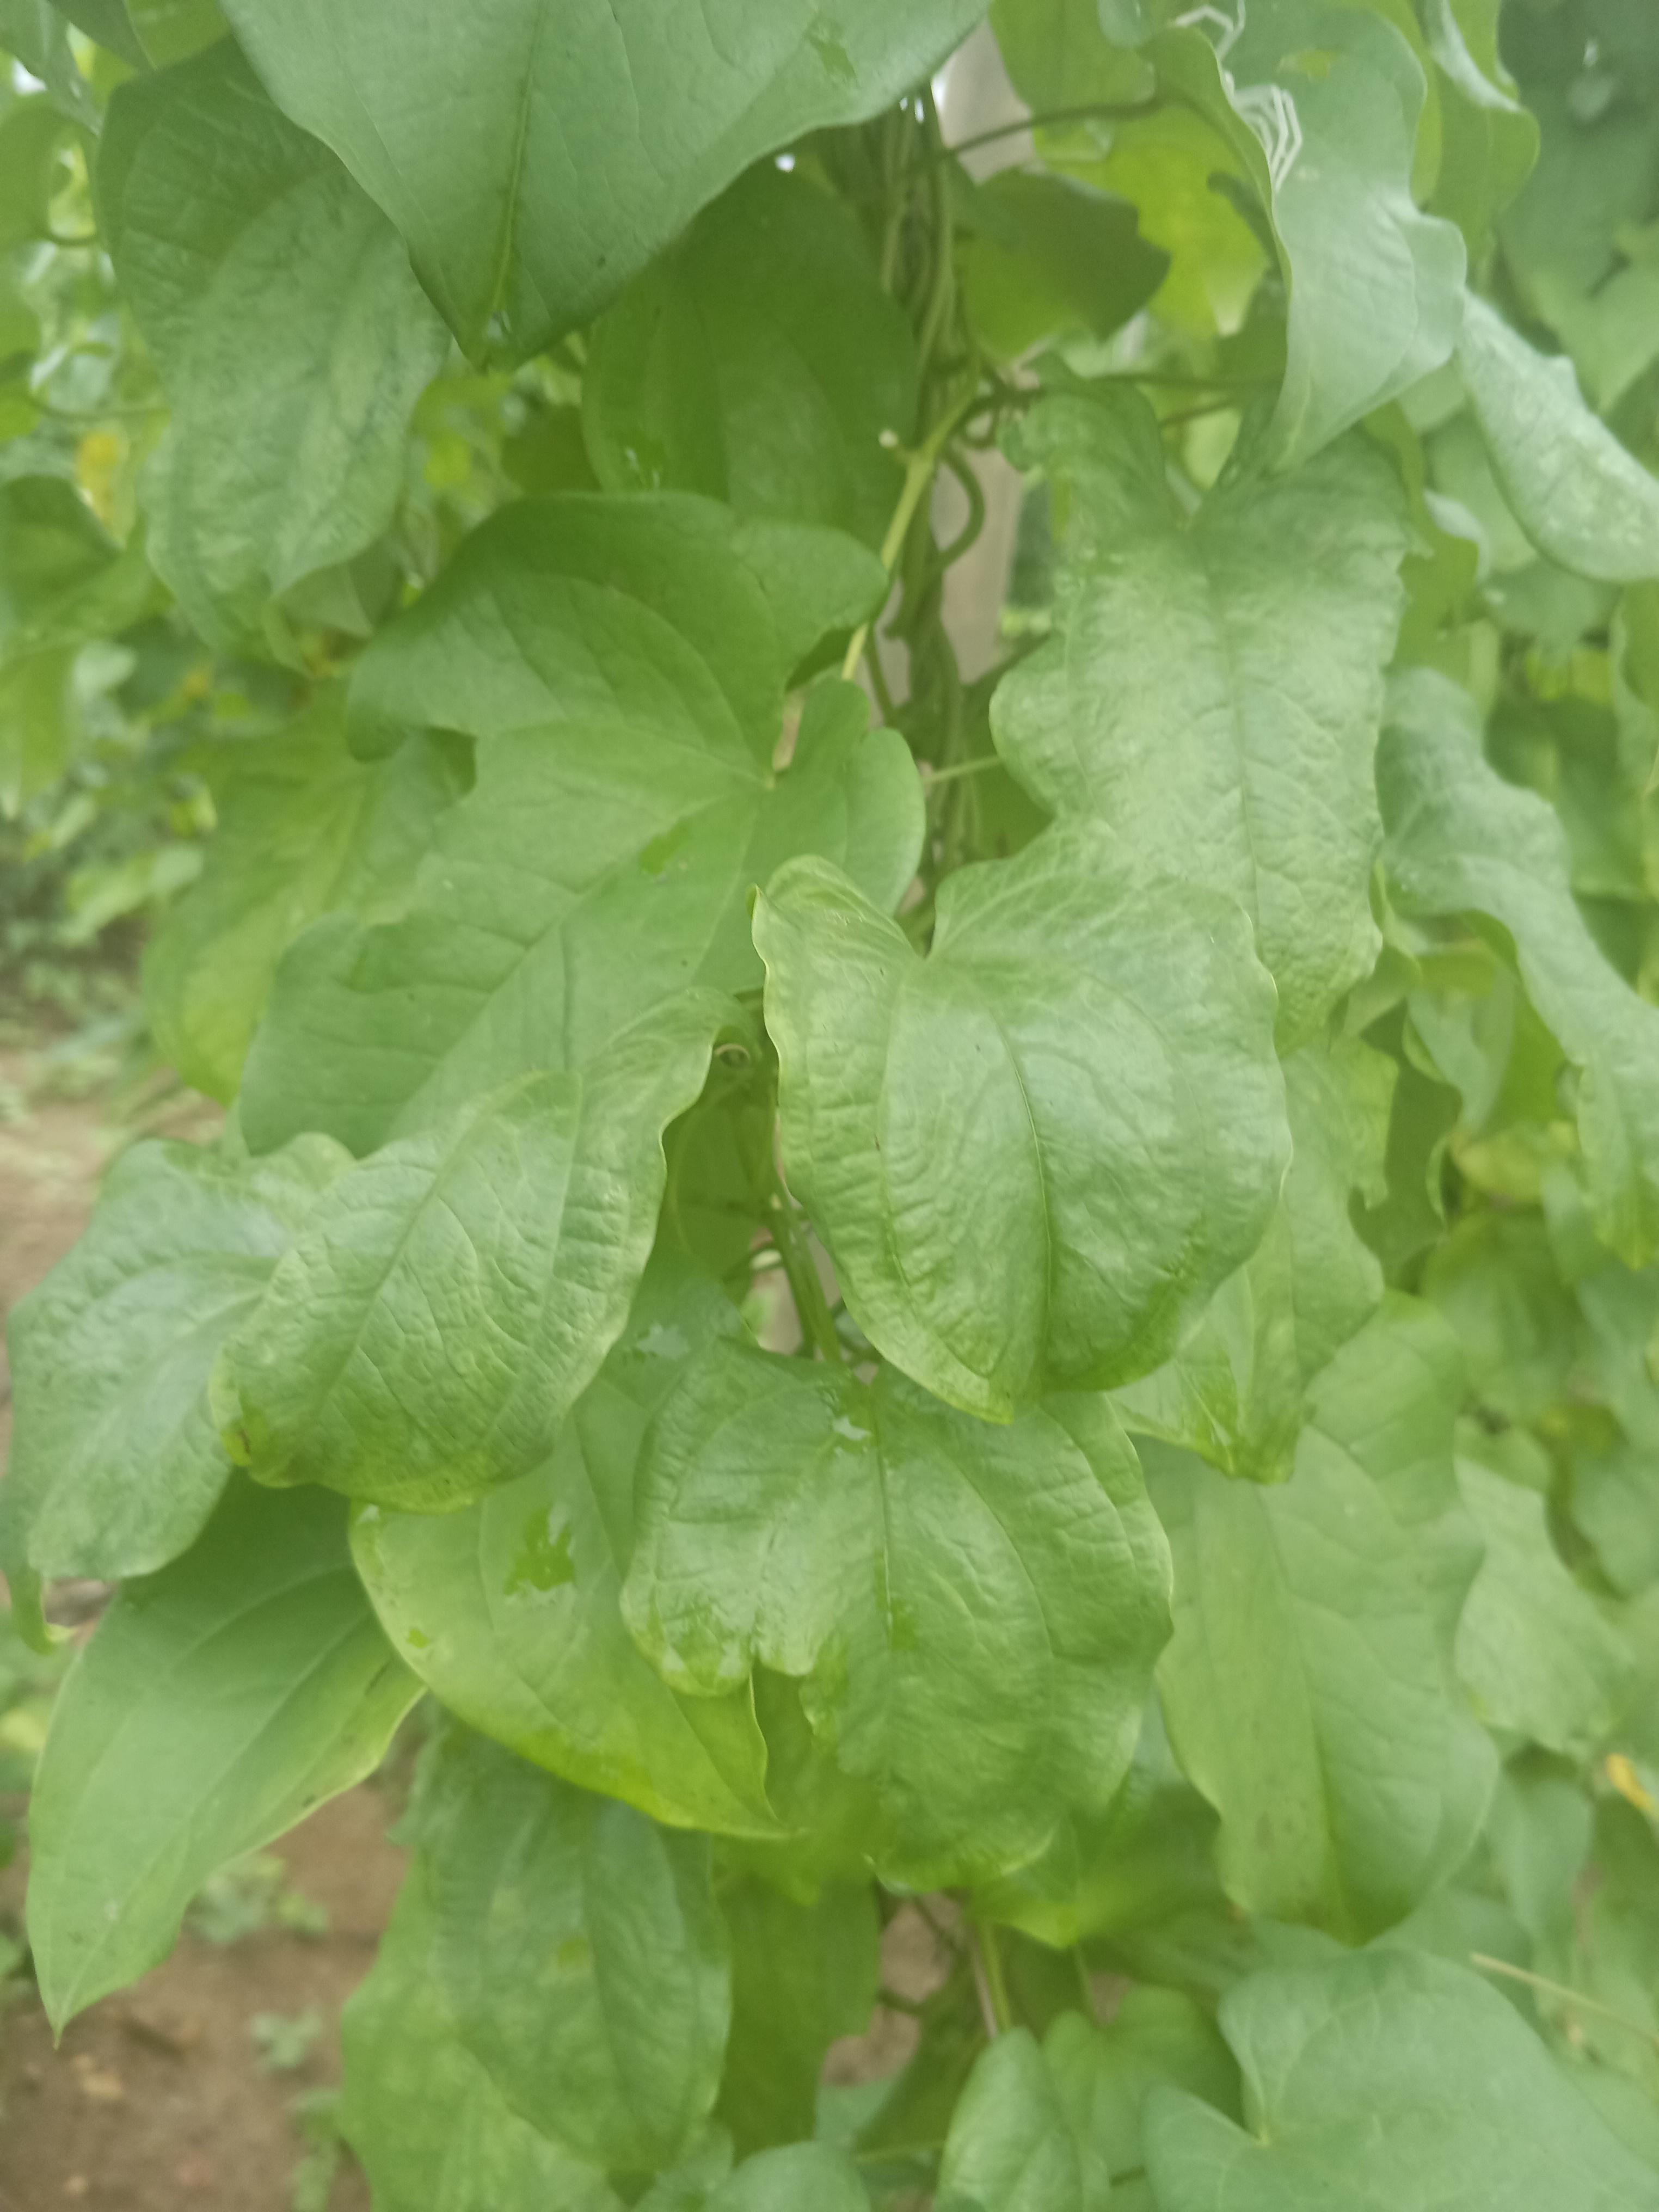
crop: yam
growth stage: vegetative
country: Nigeria
